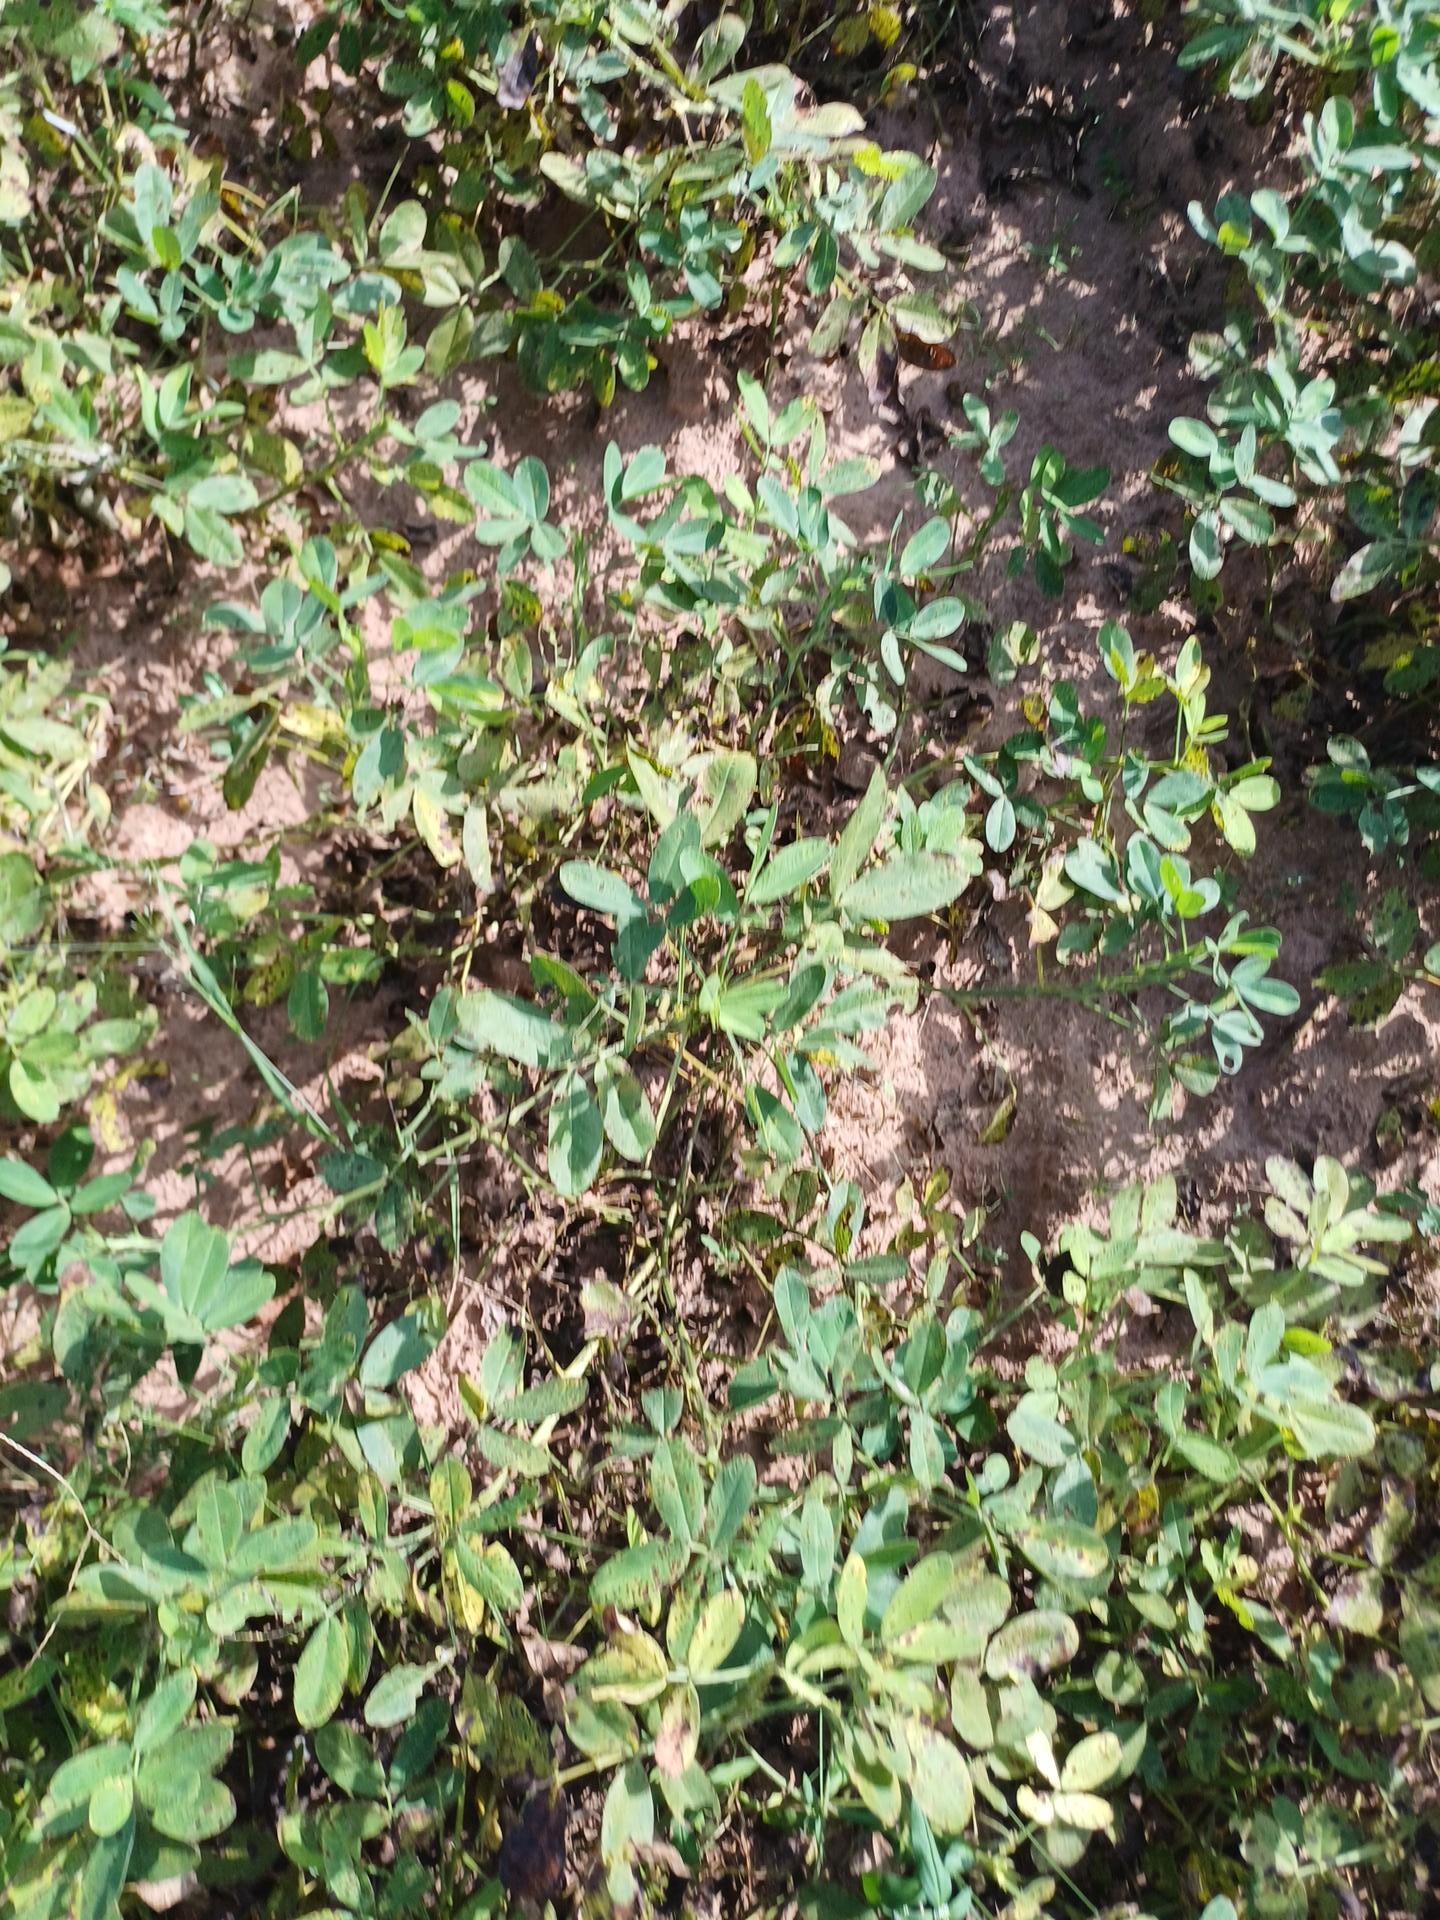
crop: groundnut
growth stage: flowering
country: Senegal
